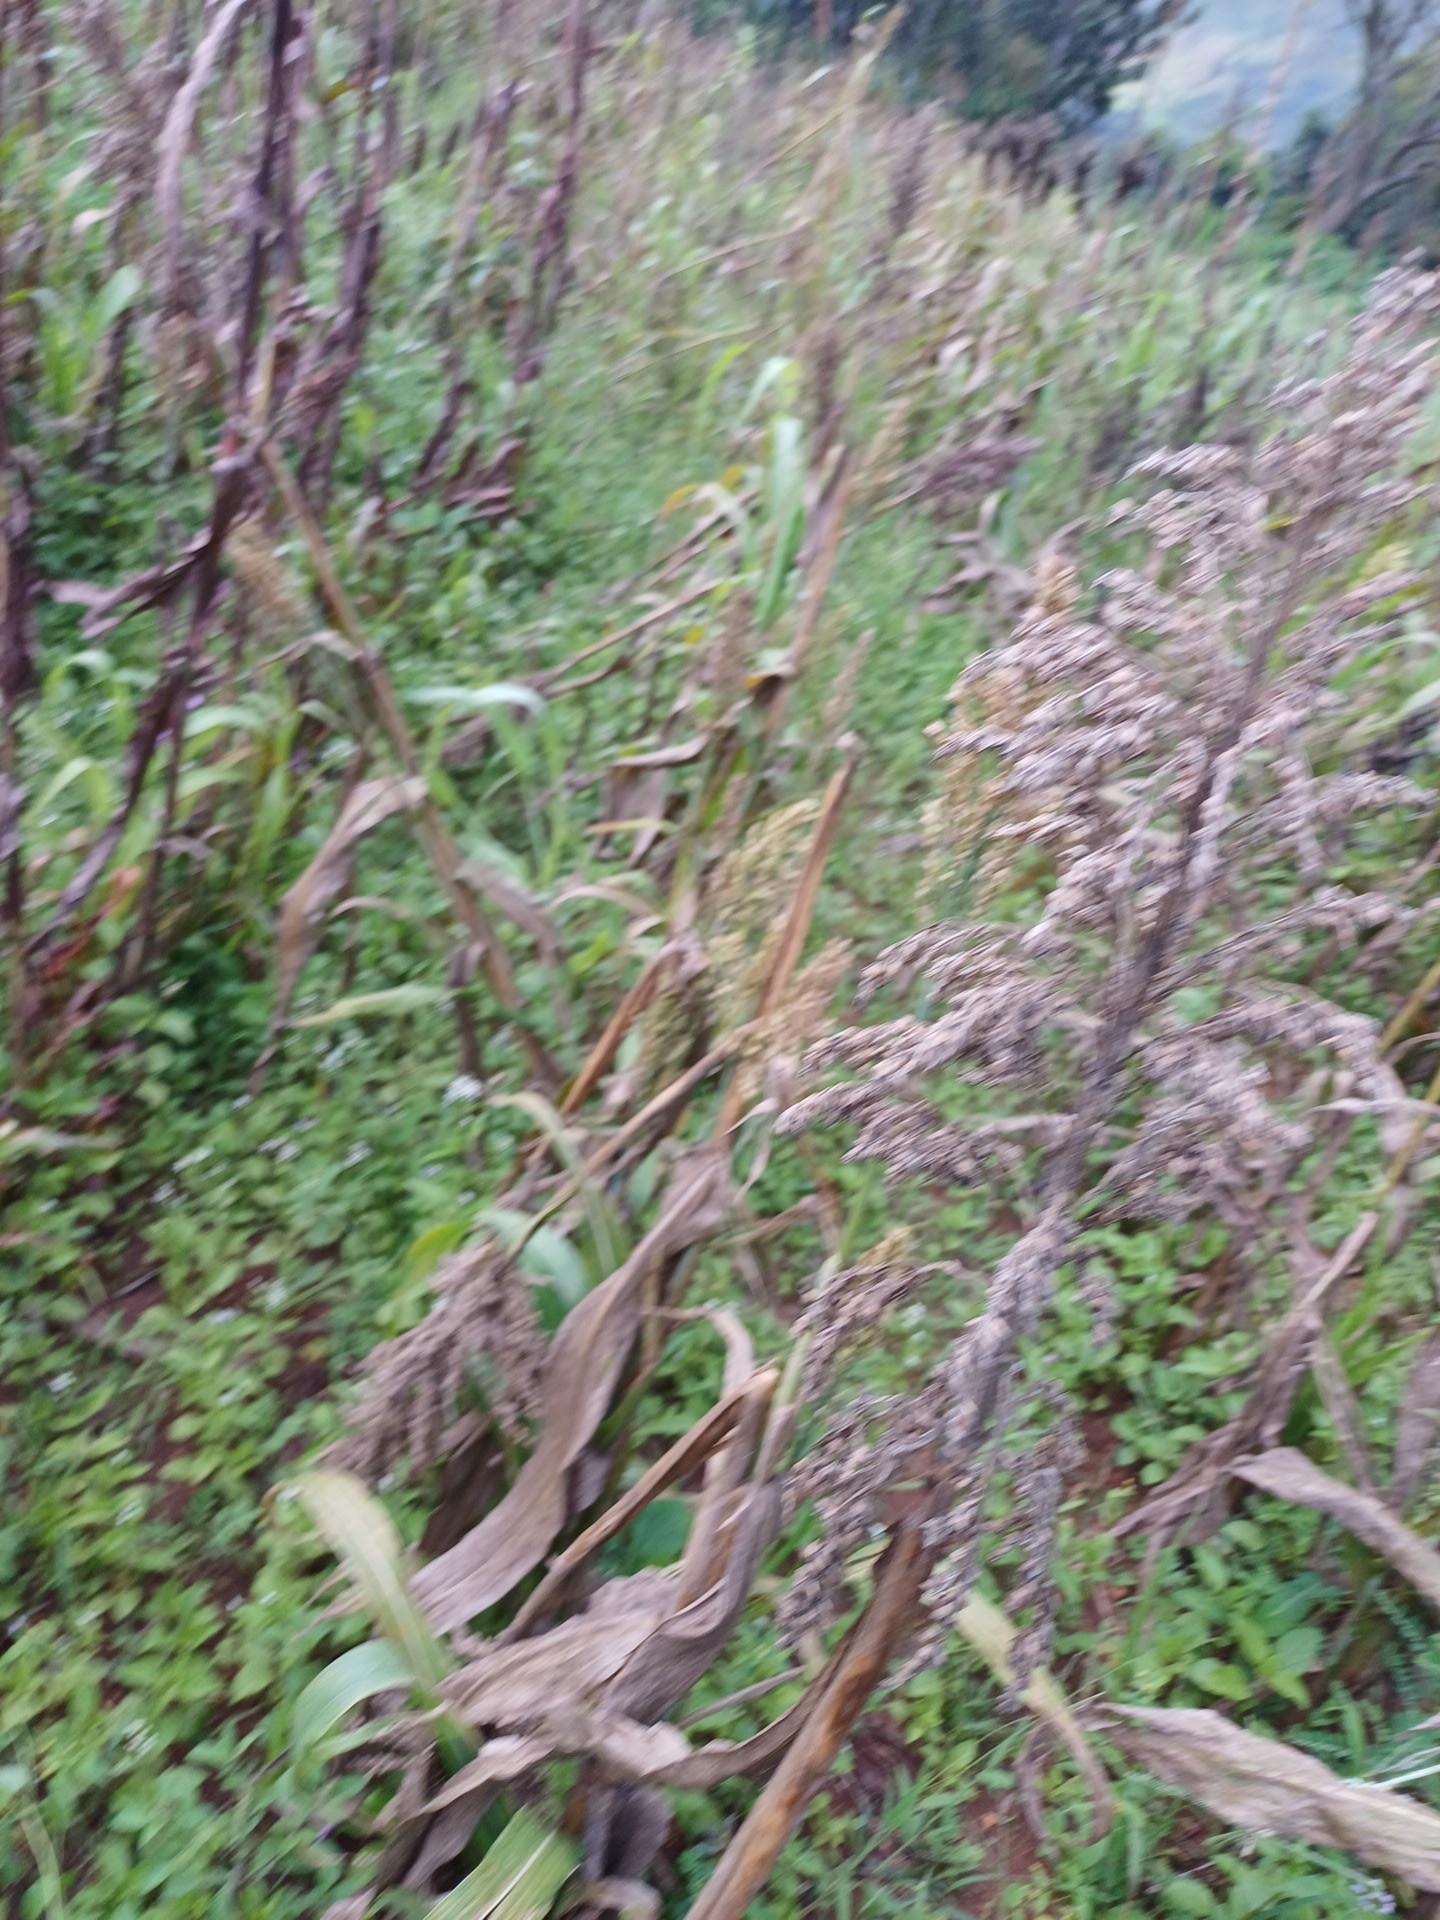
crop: sorghum
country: Kenya
